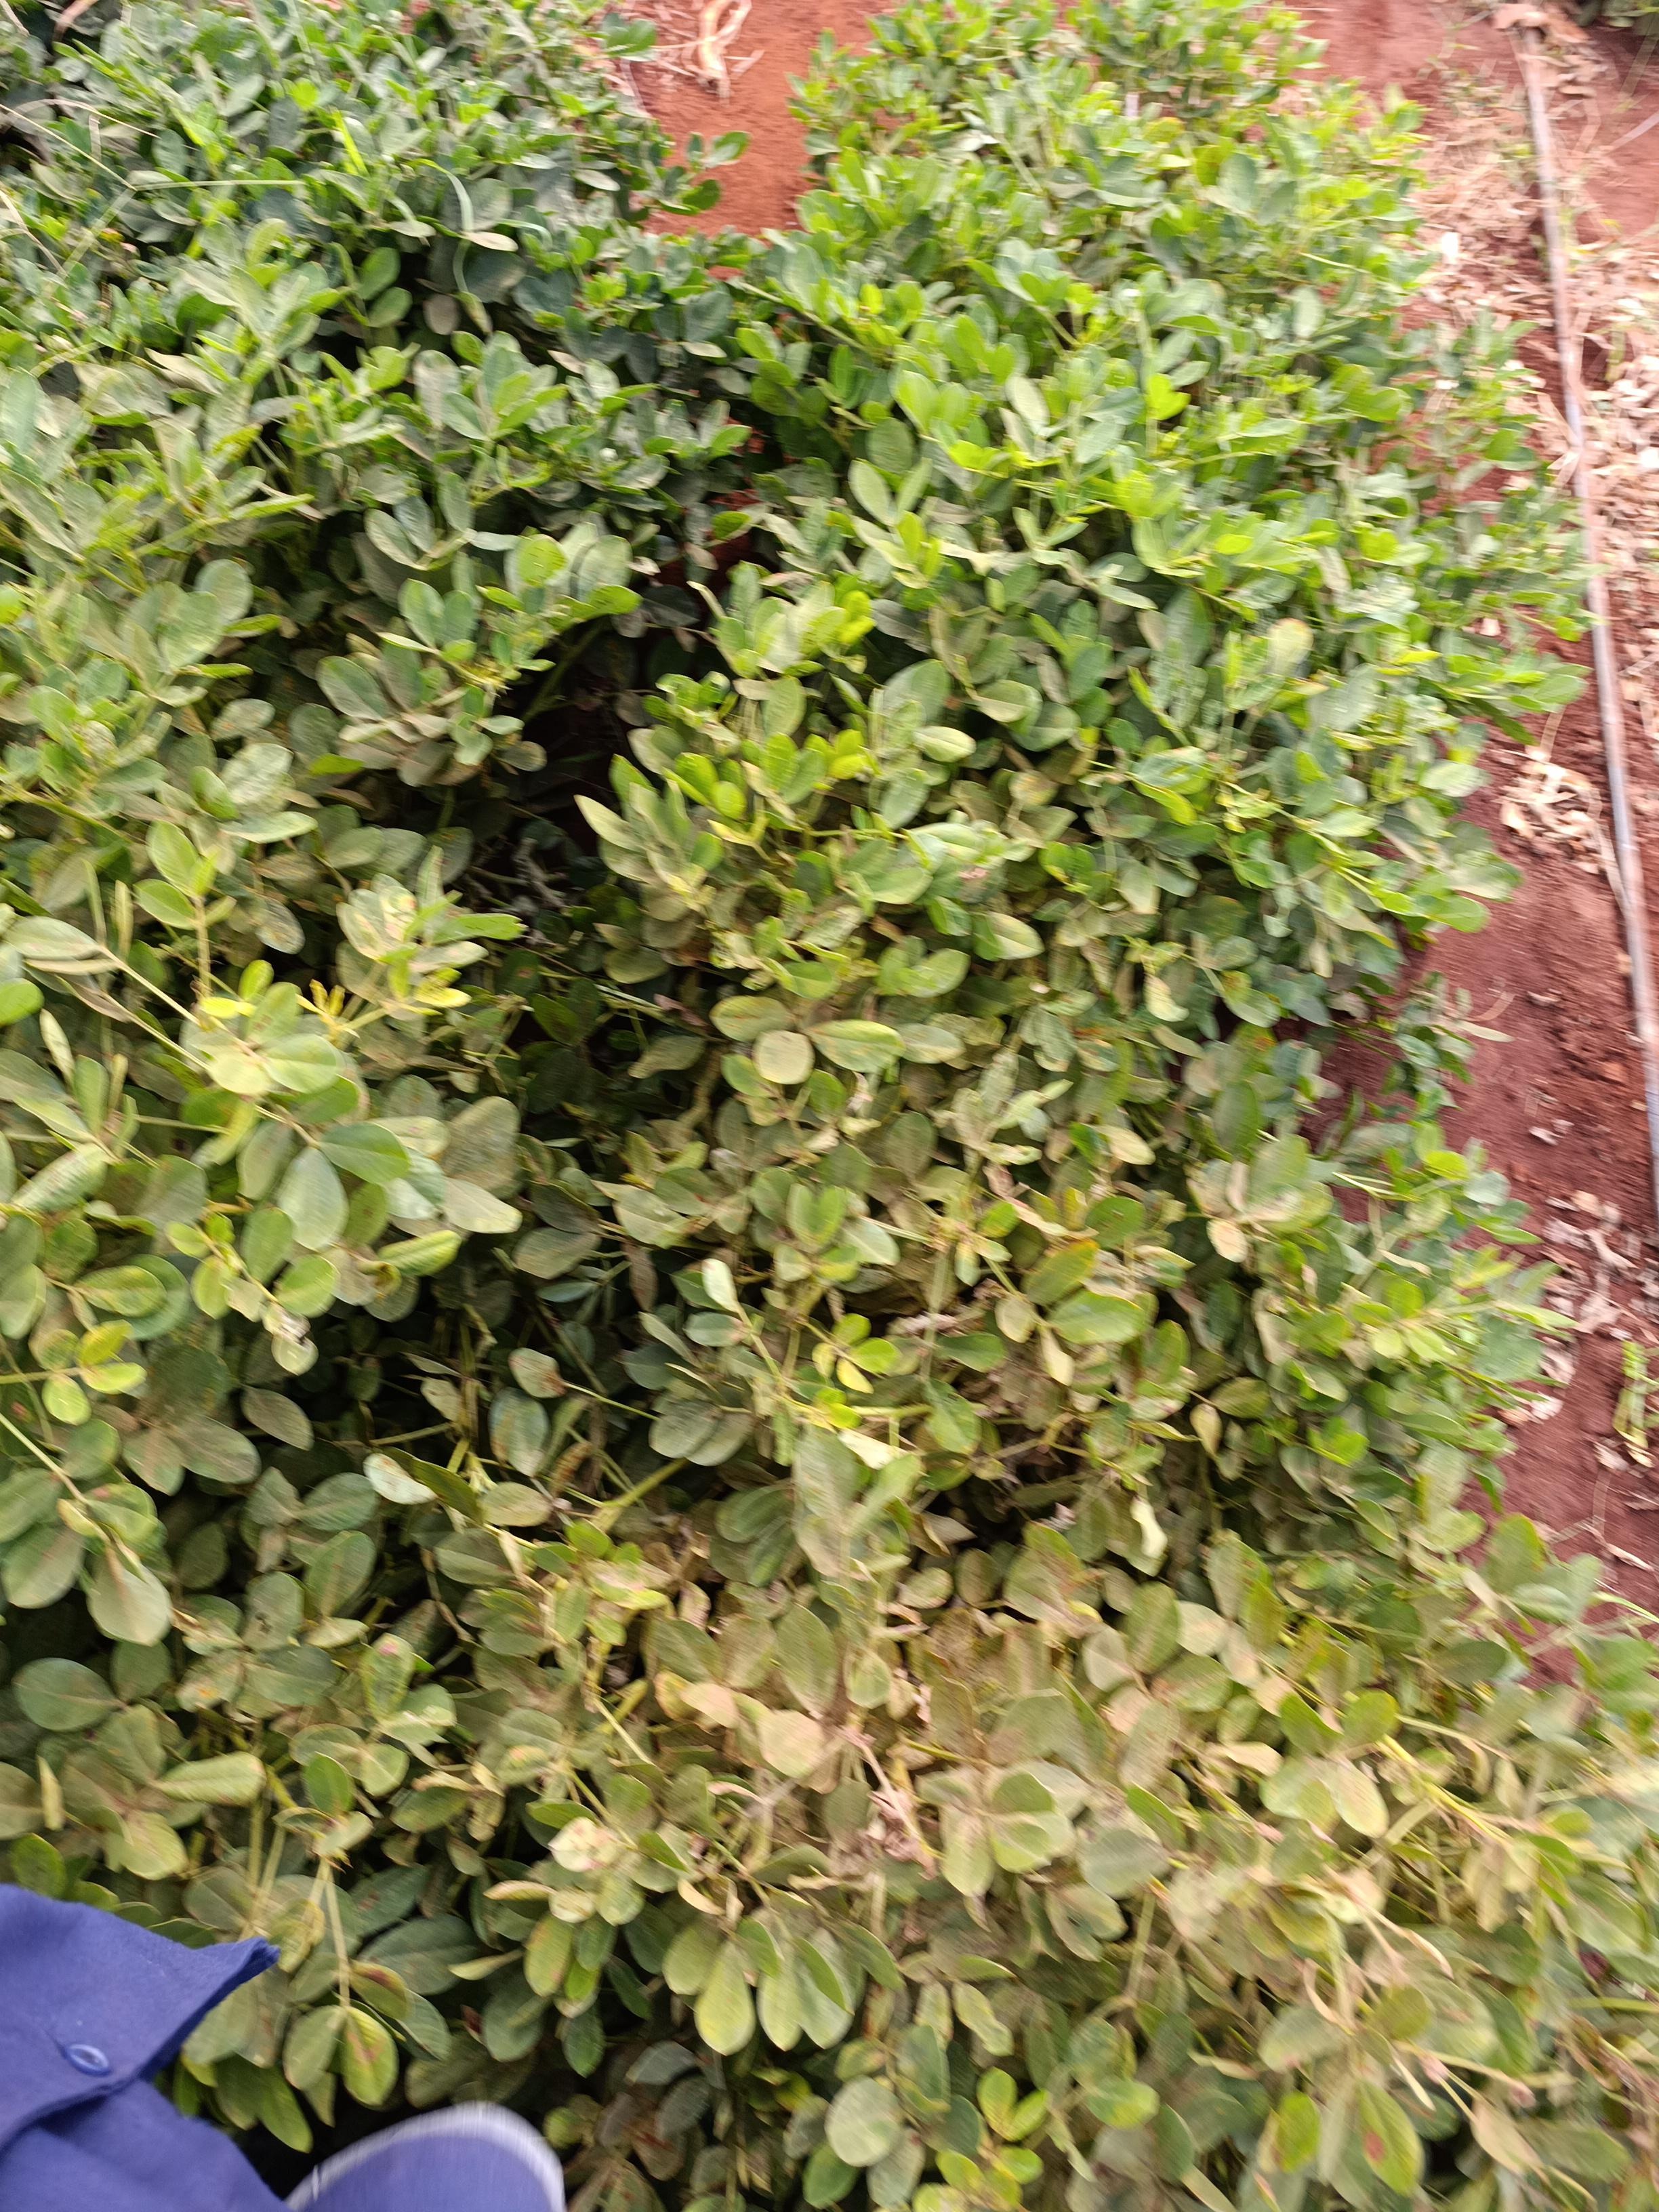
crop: groundnut
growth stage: maturity
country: Kenya
